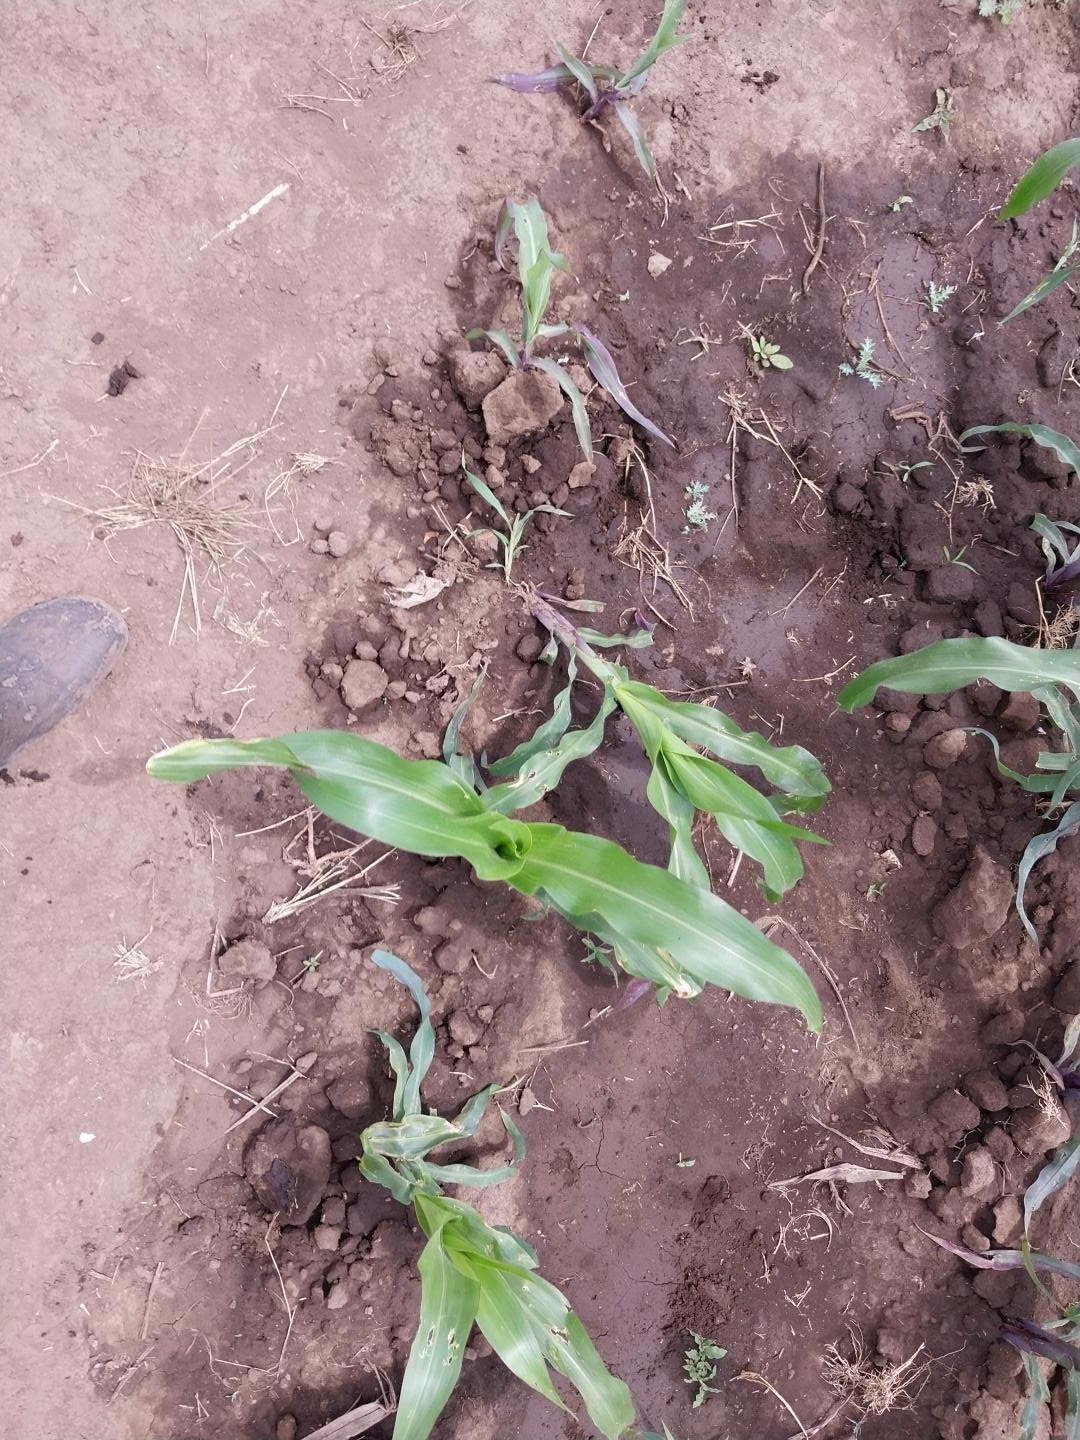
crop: maize
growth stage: vegetative
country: Tanzania
